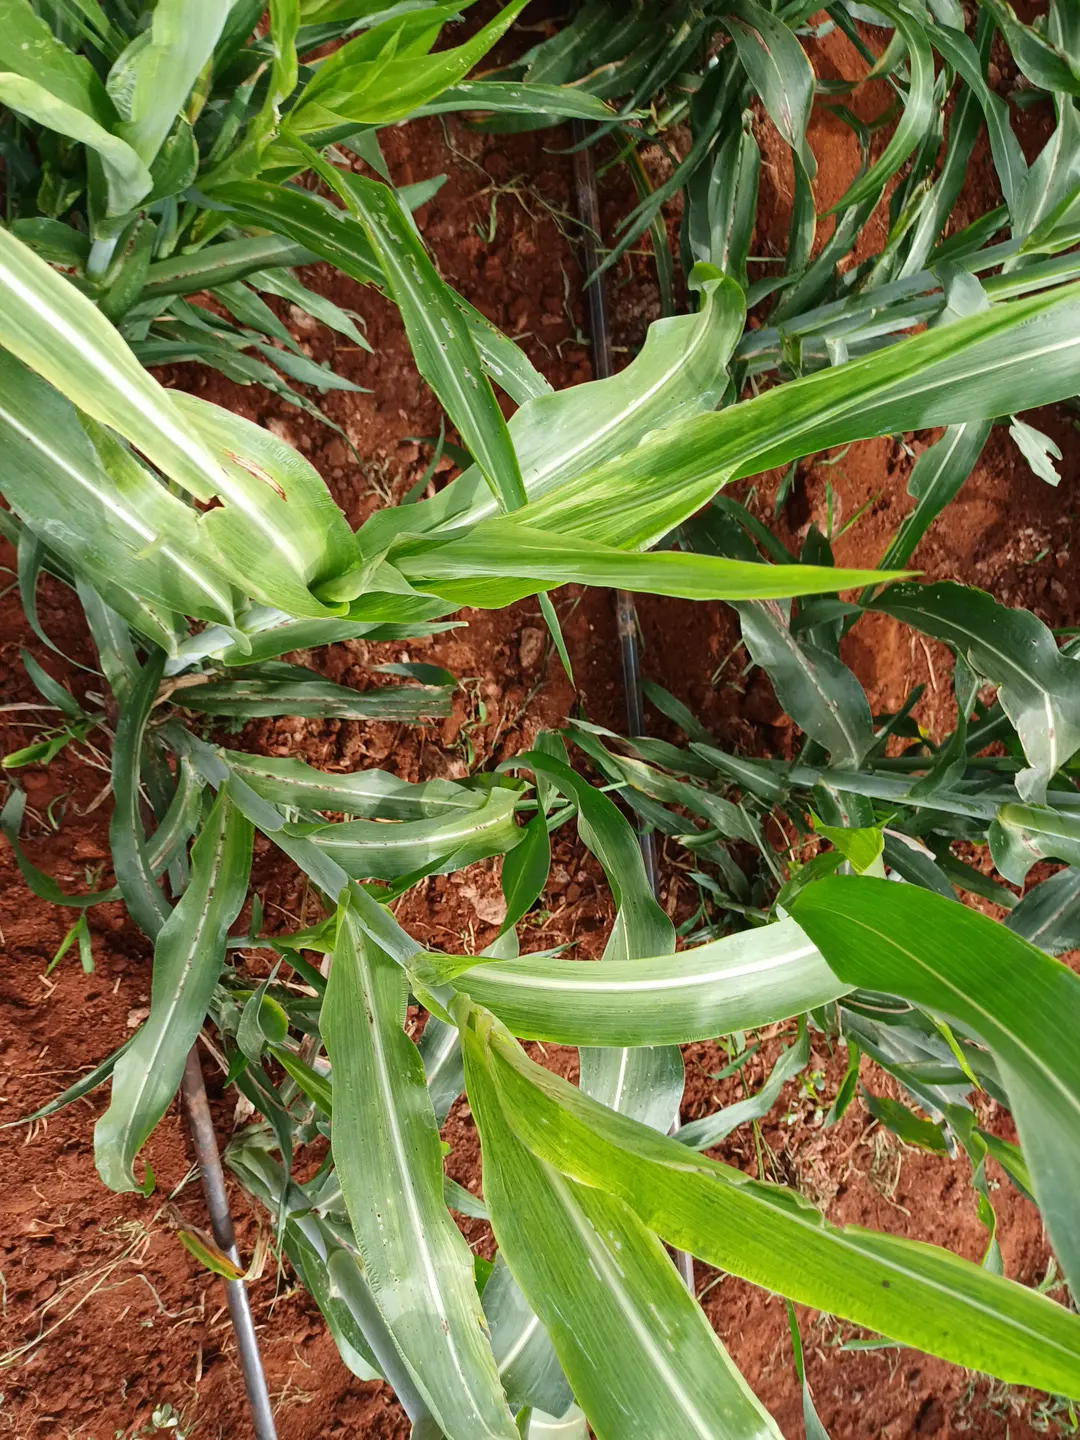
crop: sorghum
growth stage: heading tuber
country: Kenya
